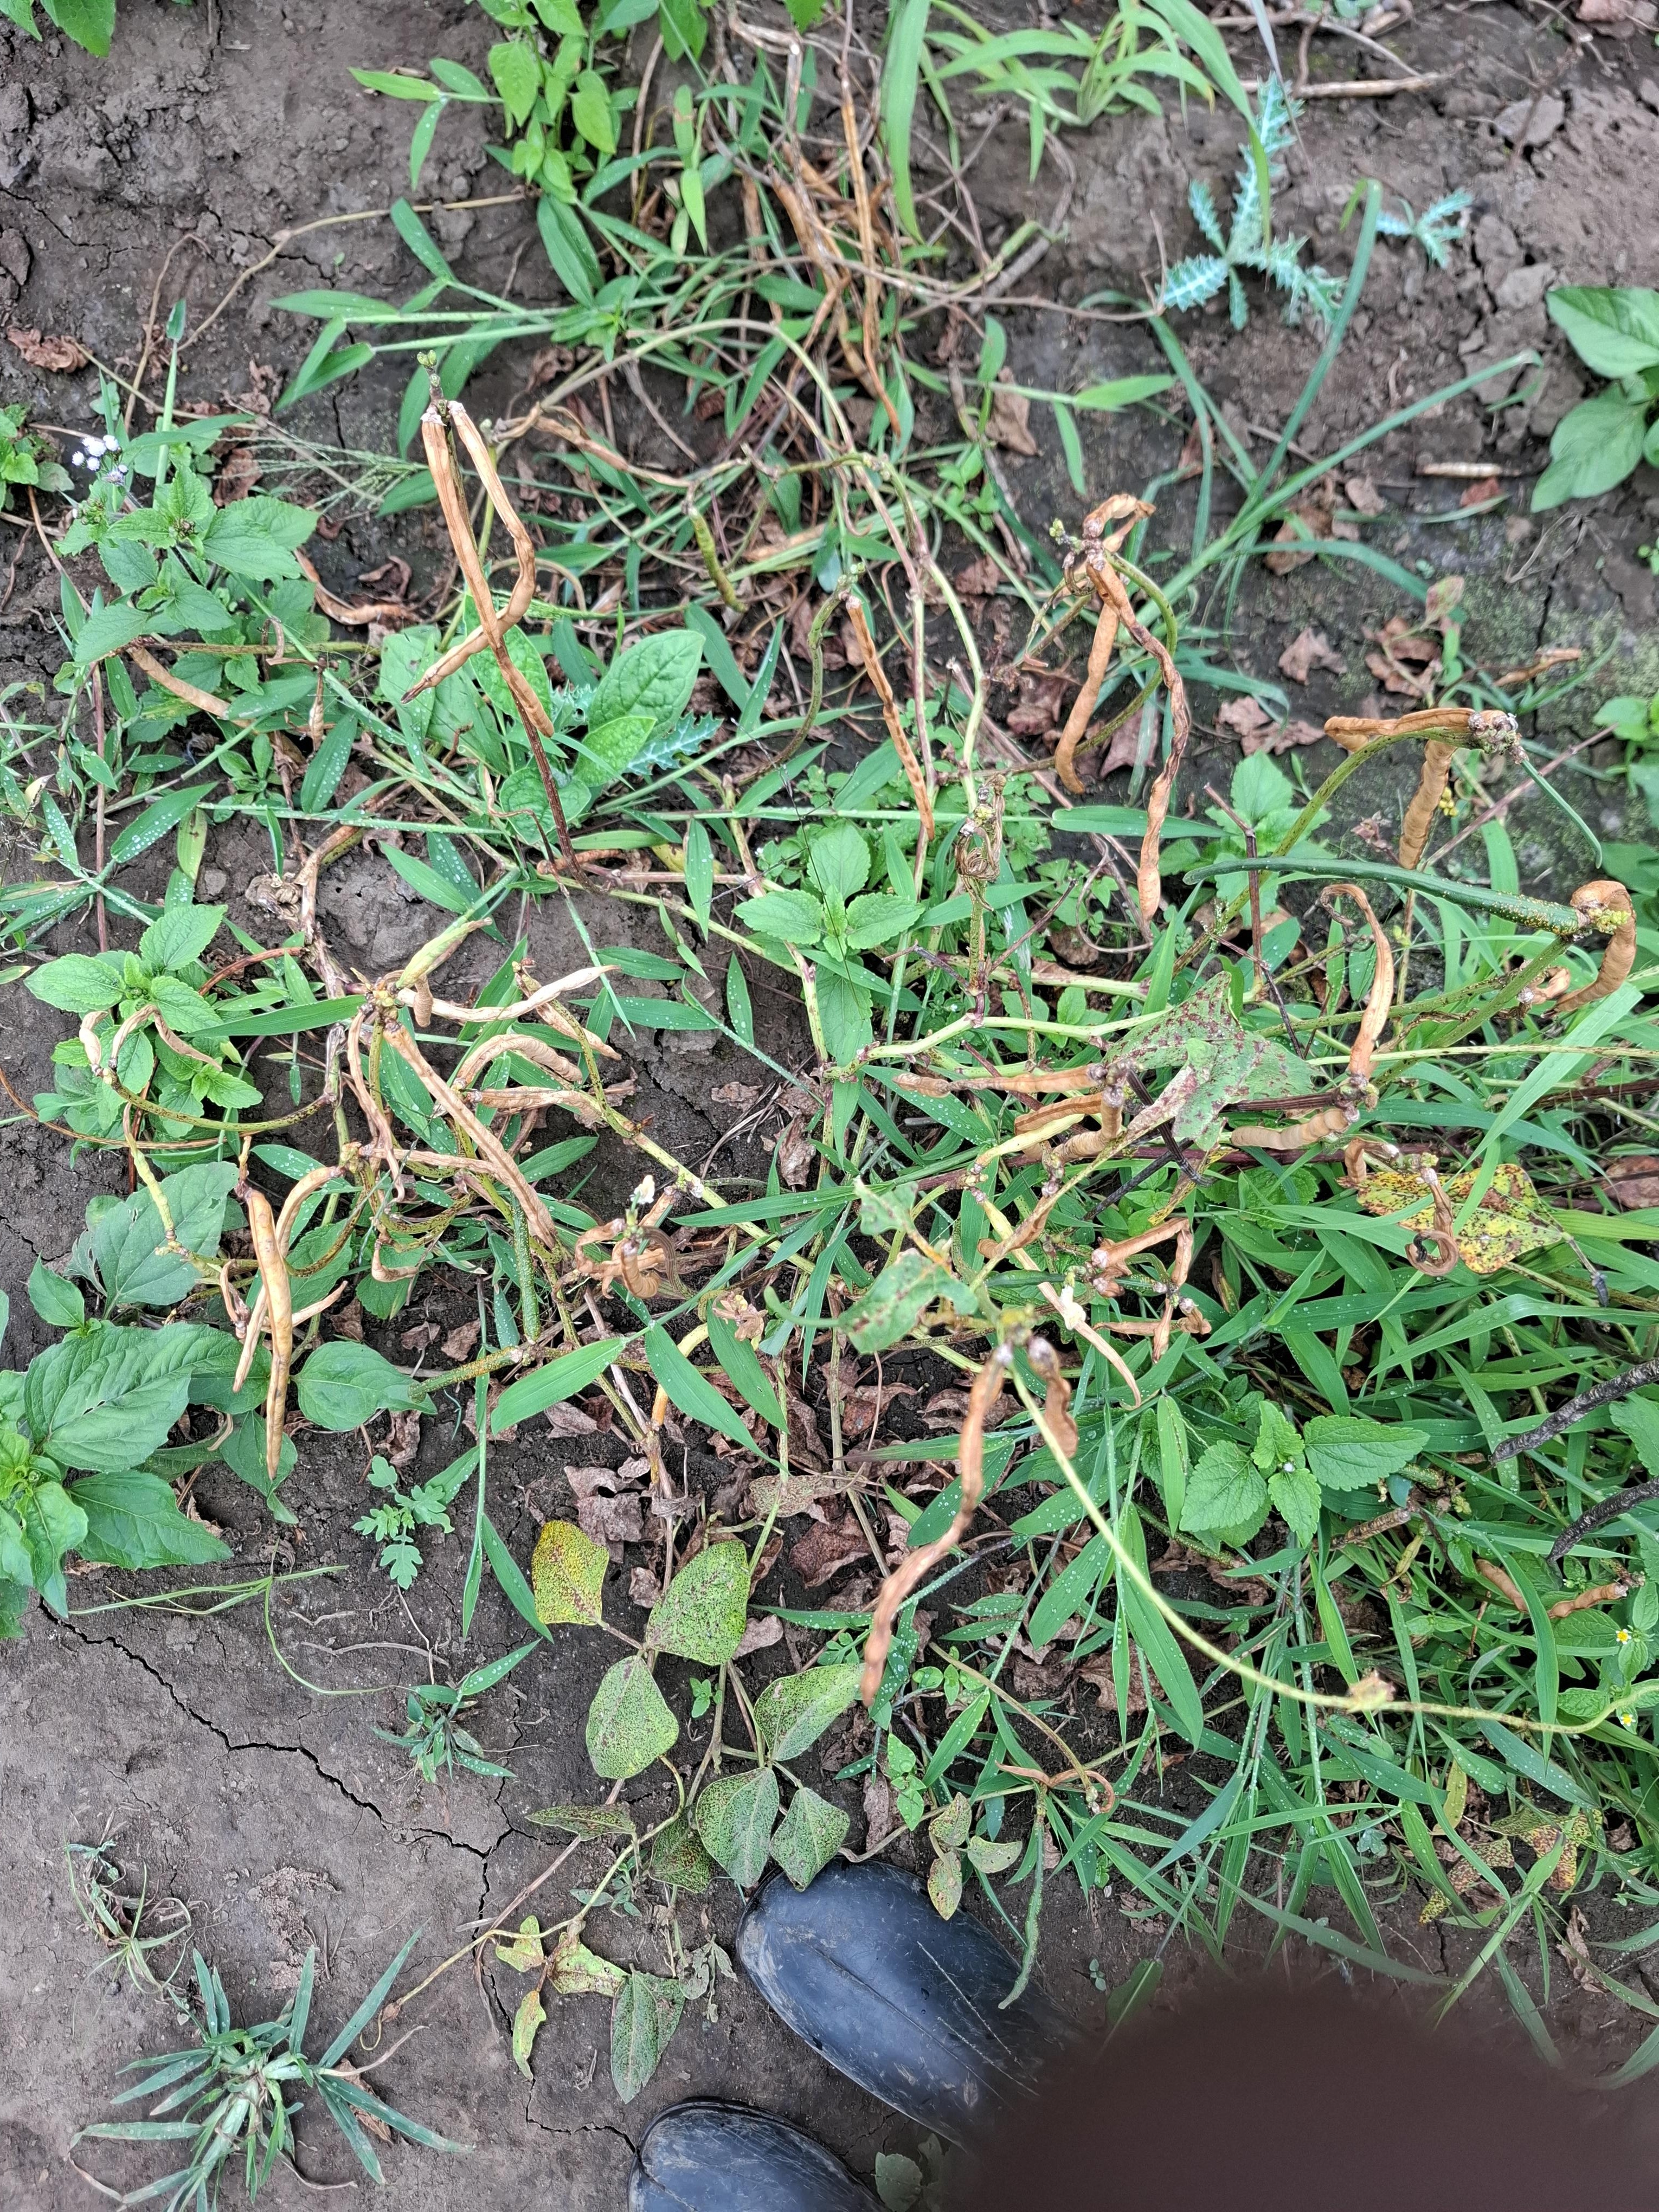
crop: cowpea
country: Tanzania
